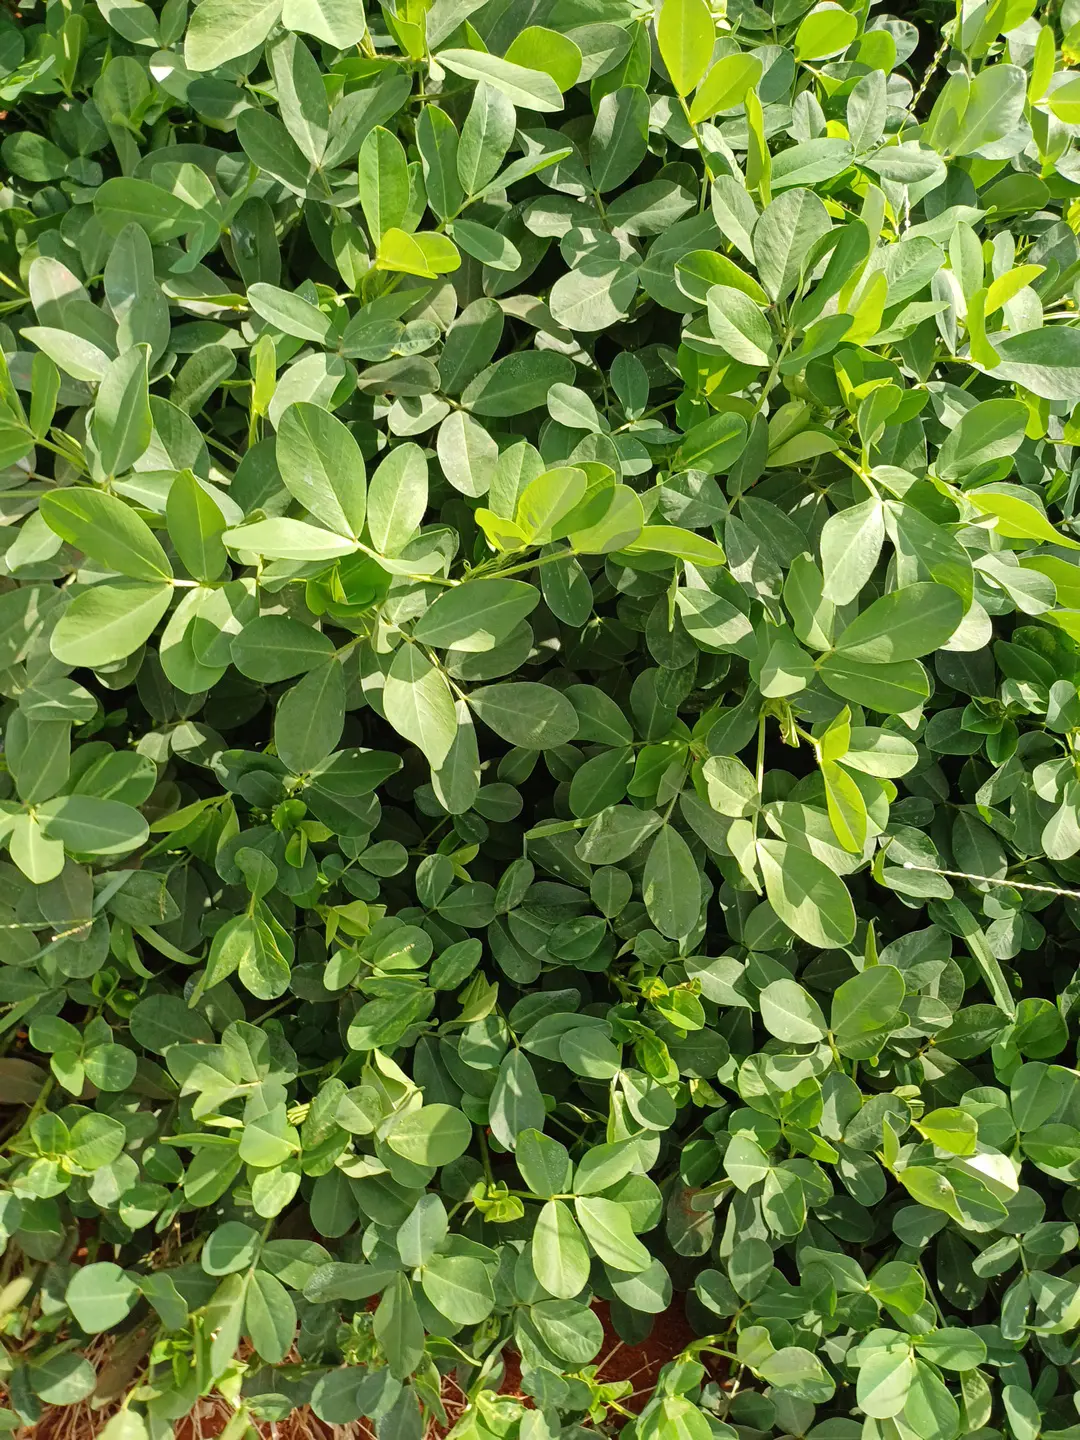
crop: groundnut
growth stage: pegging
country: Kenya
